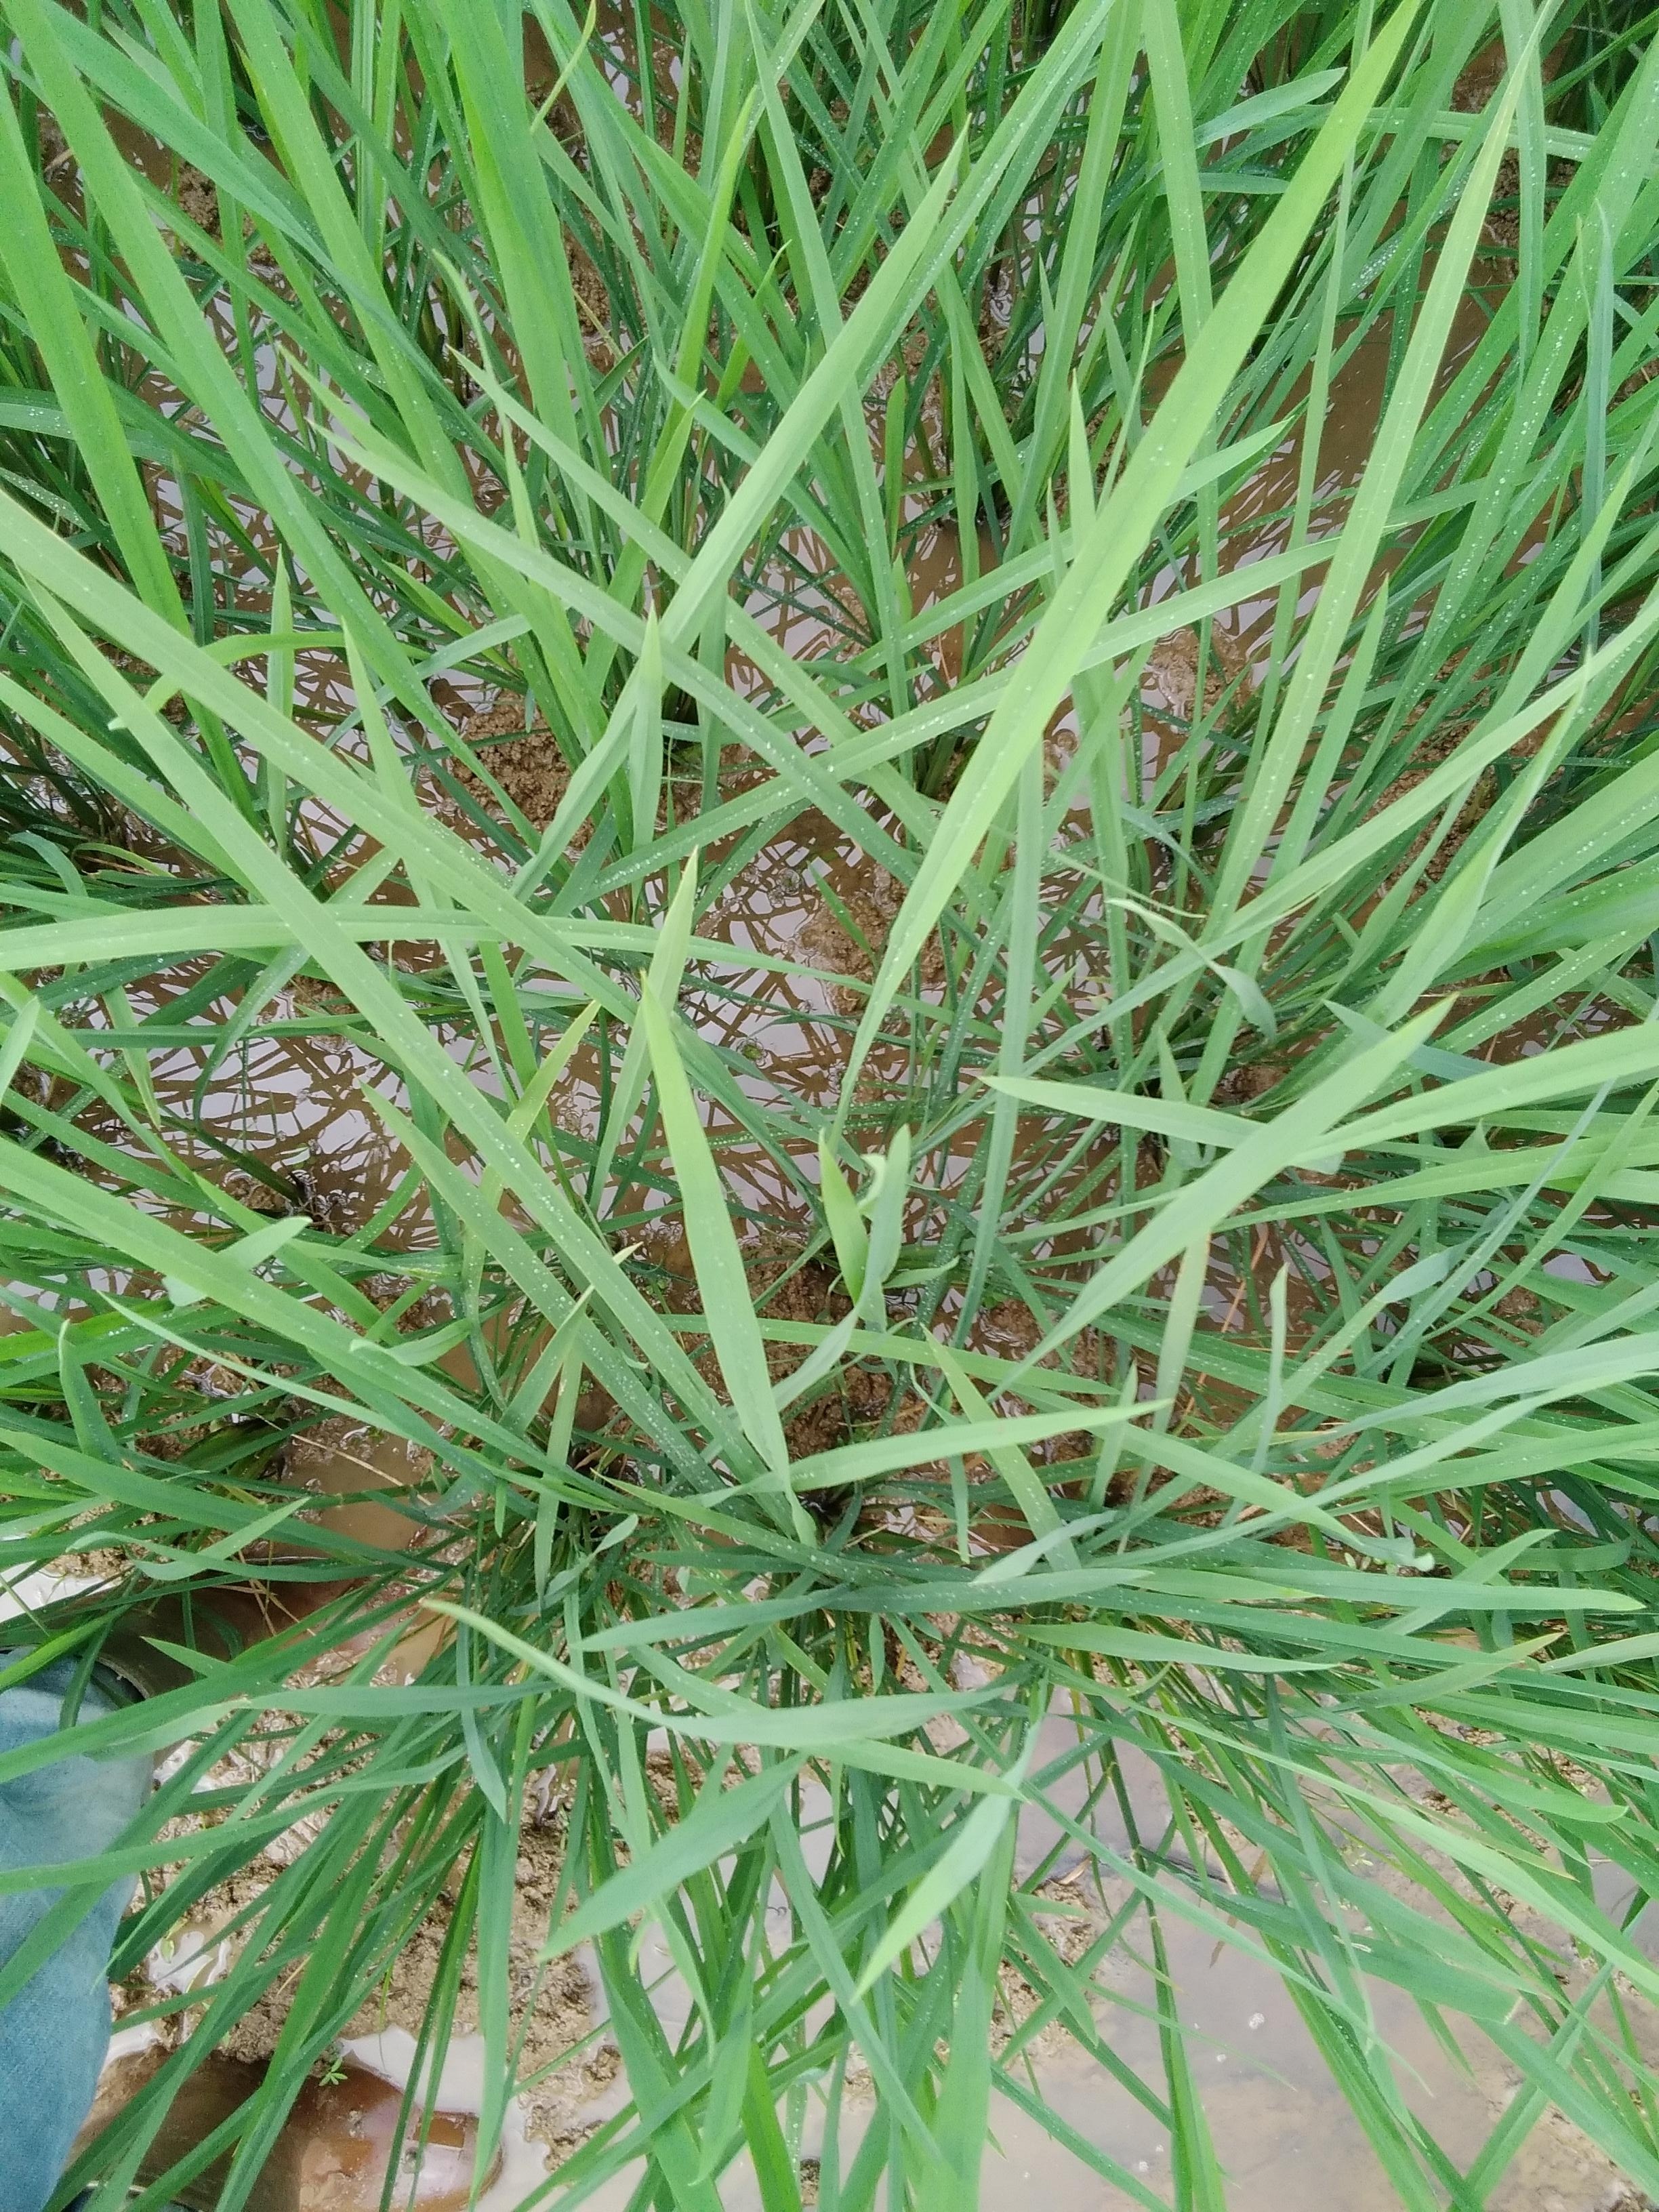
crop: rice
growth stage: vegetative
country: Nigeria
